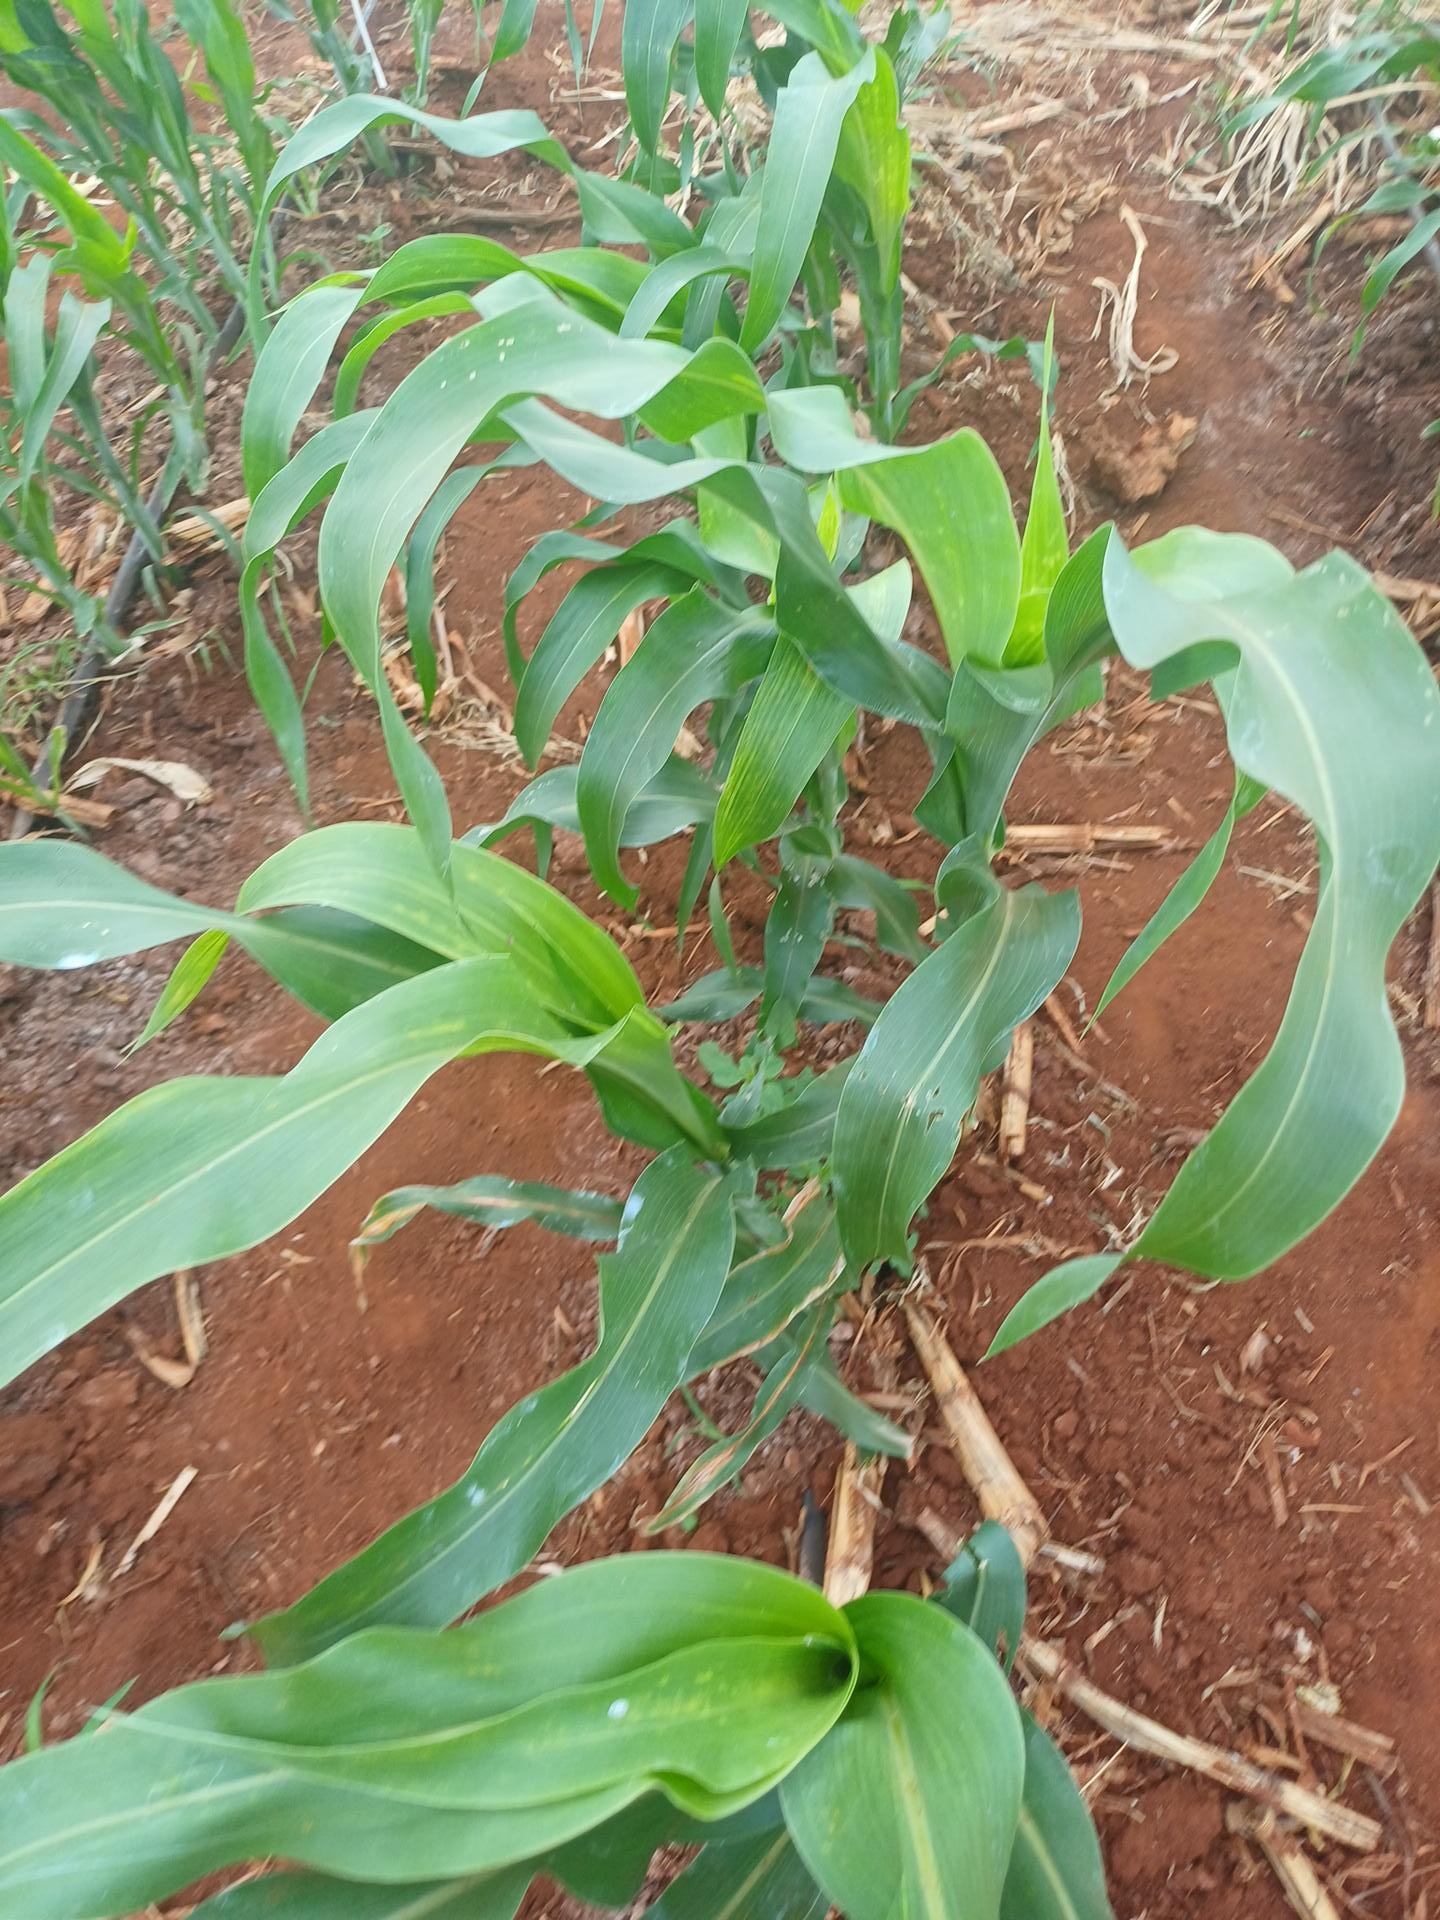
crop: sorghum
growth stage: vegetative
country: Kenya
